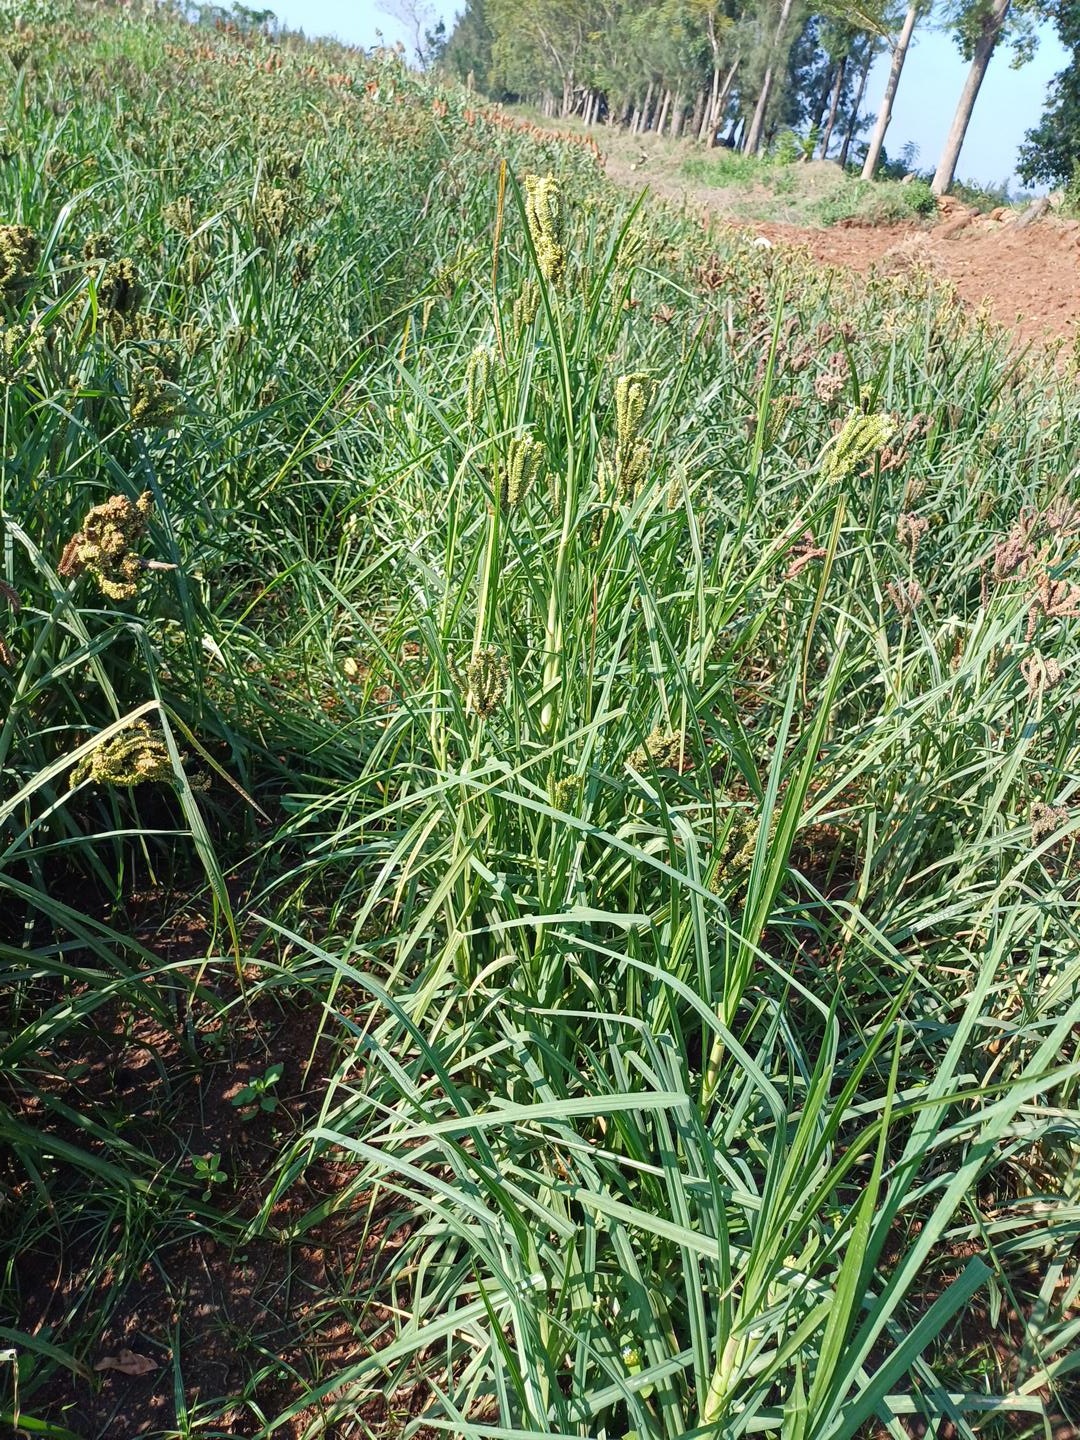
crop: finger millet
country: Kenya
